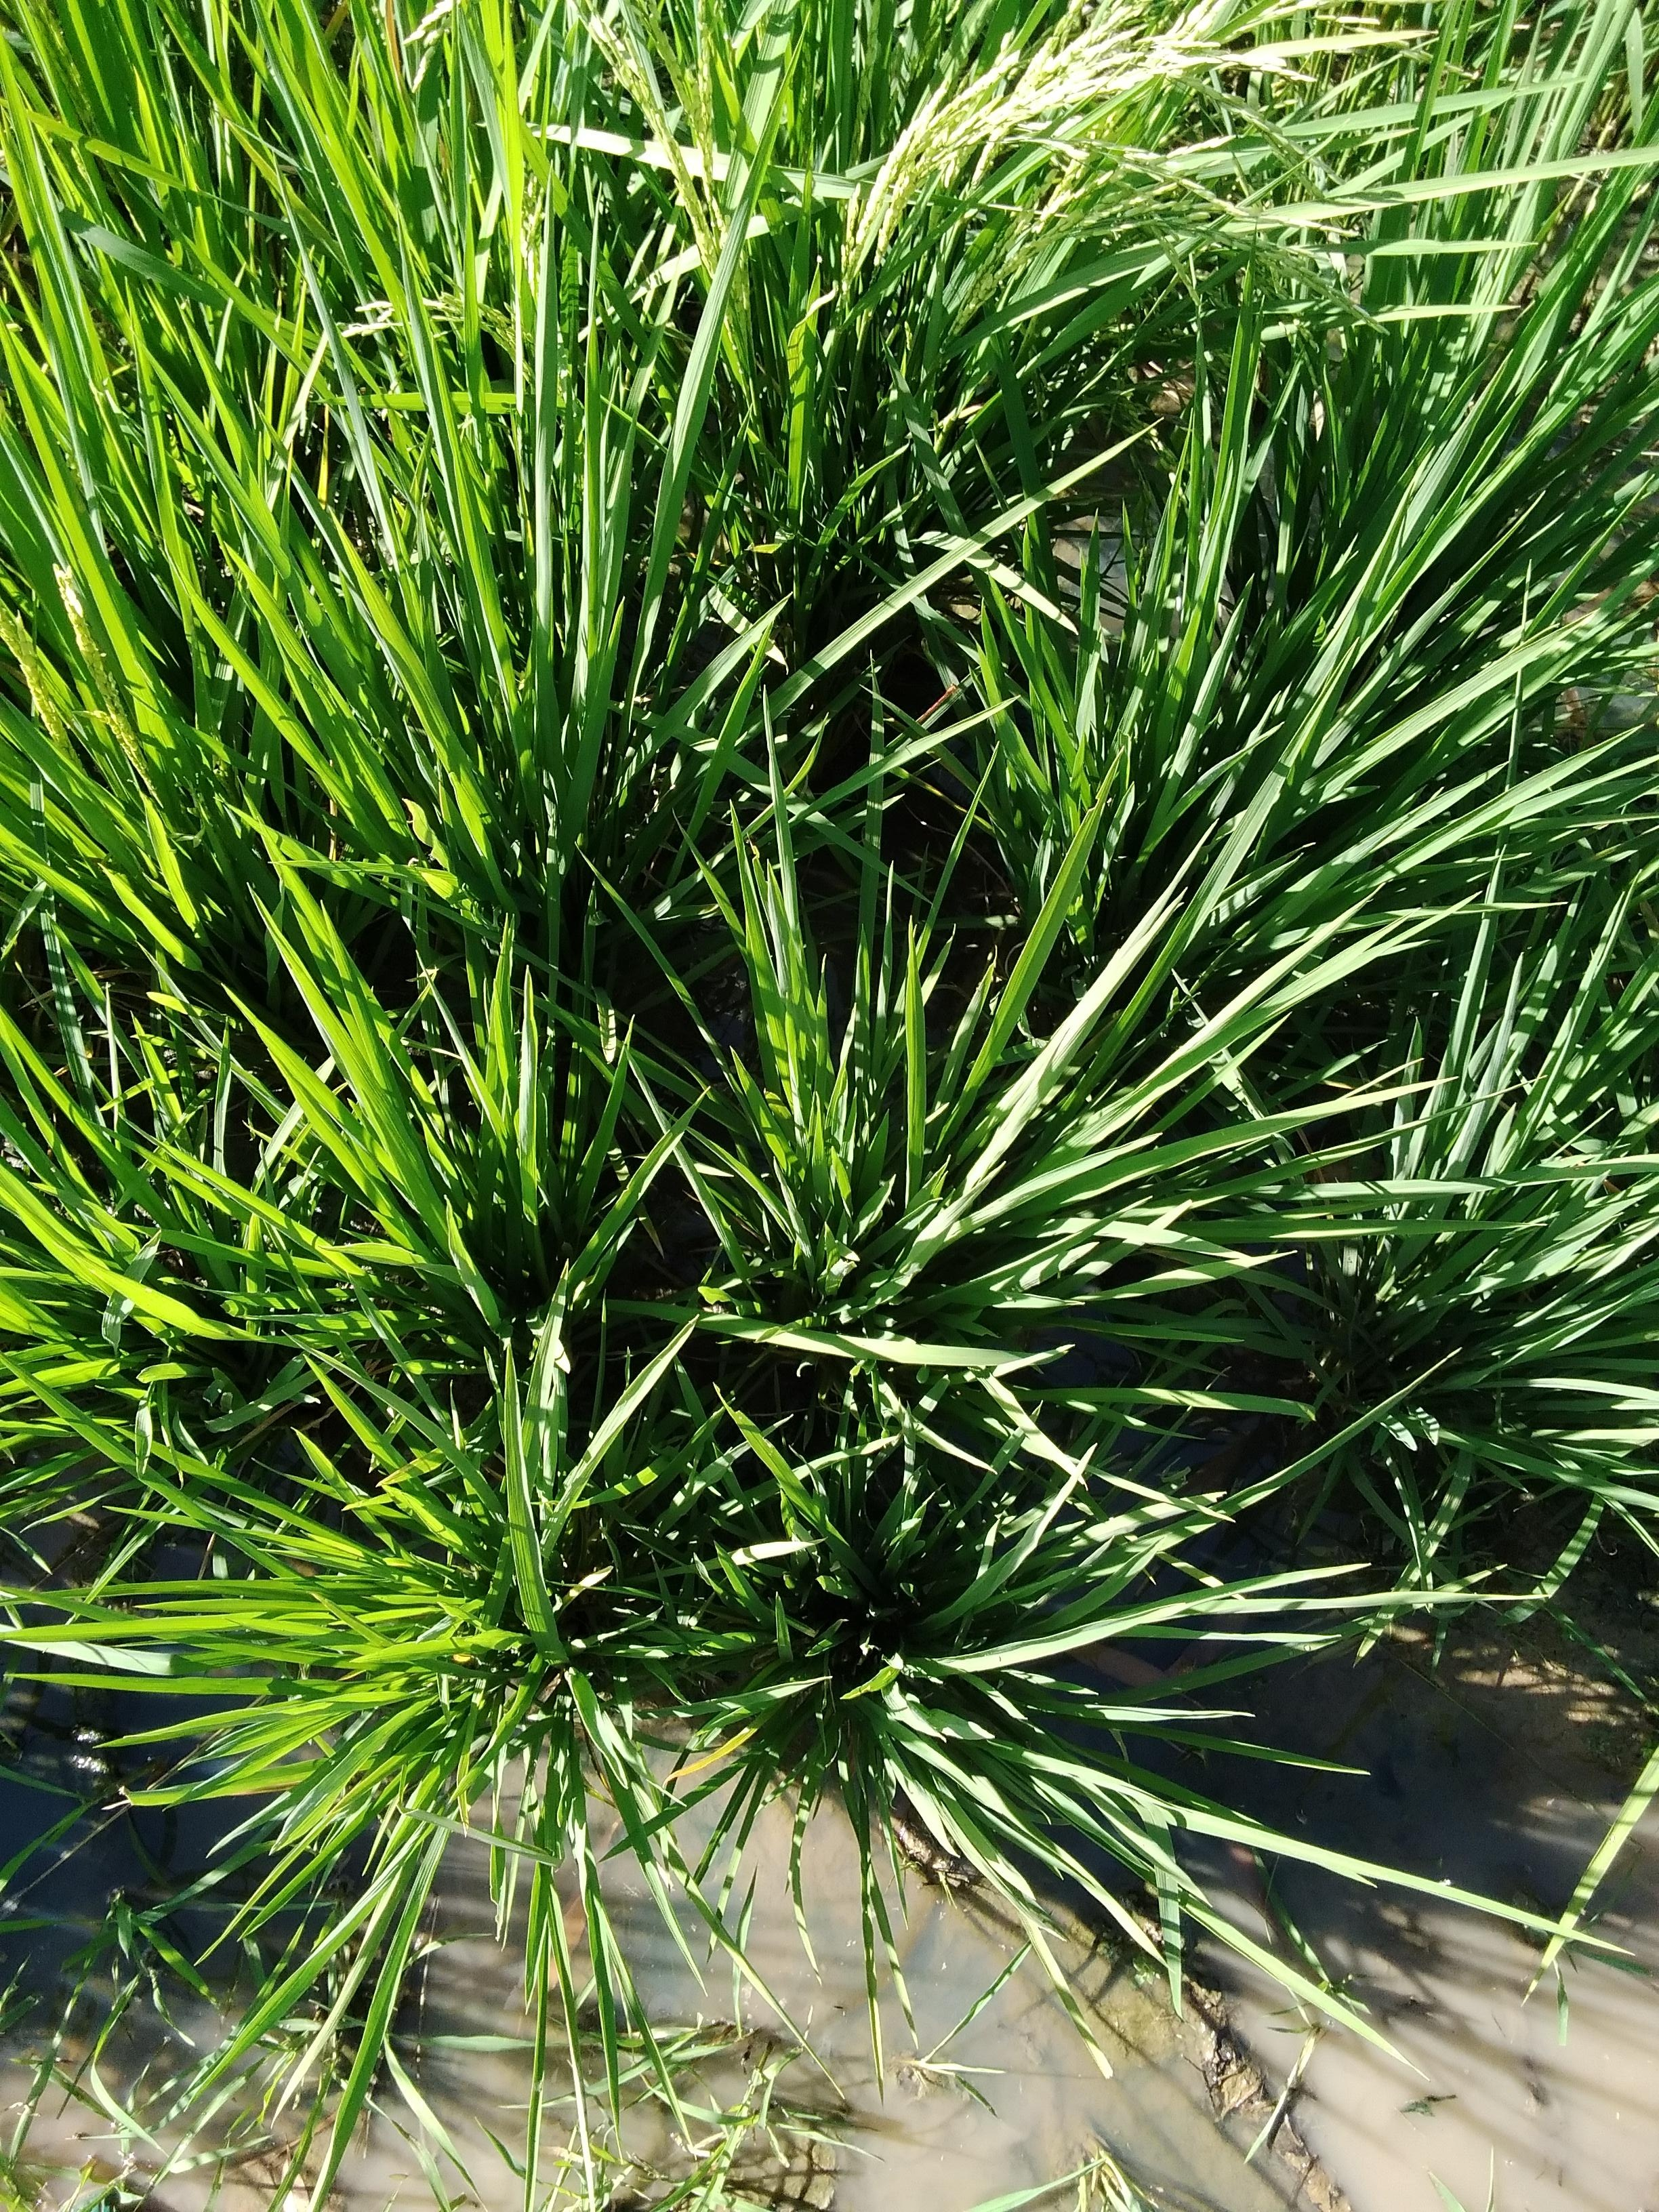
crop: rice
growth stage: booting
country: Senegal
